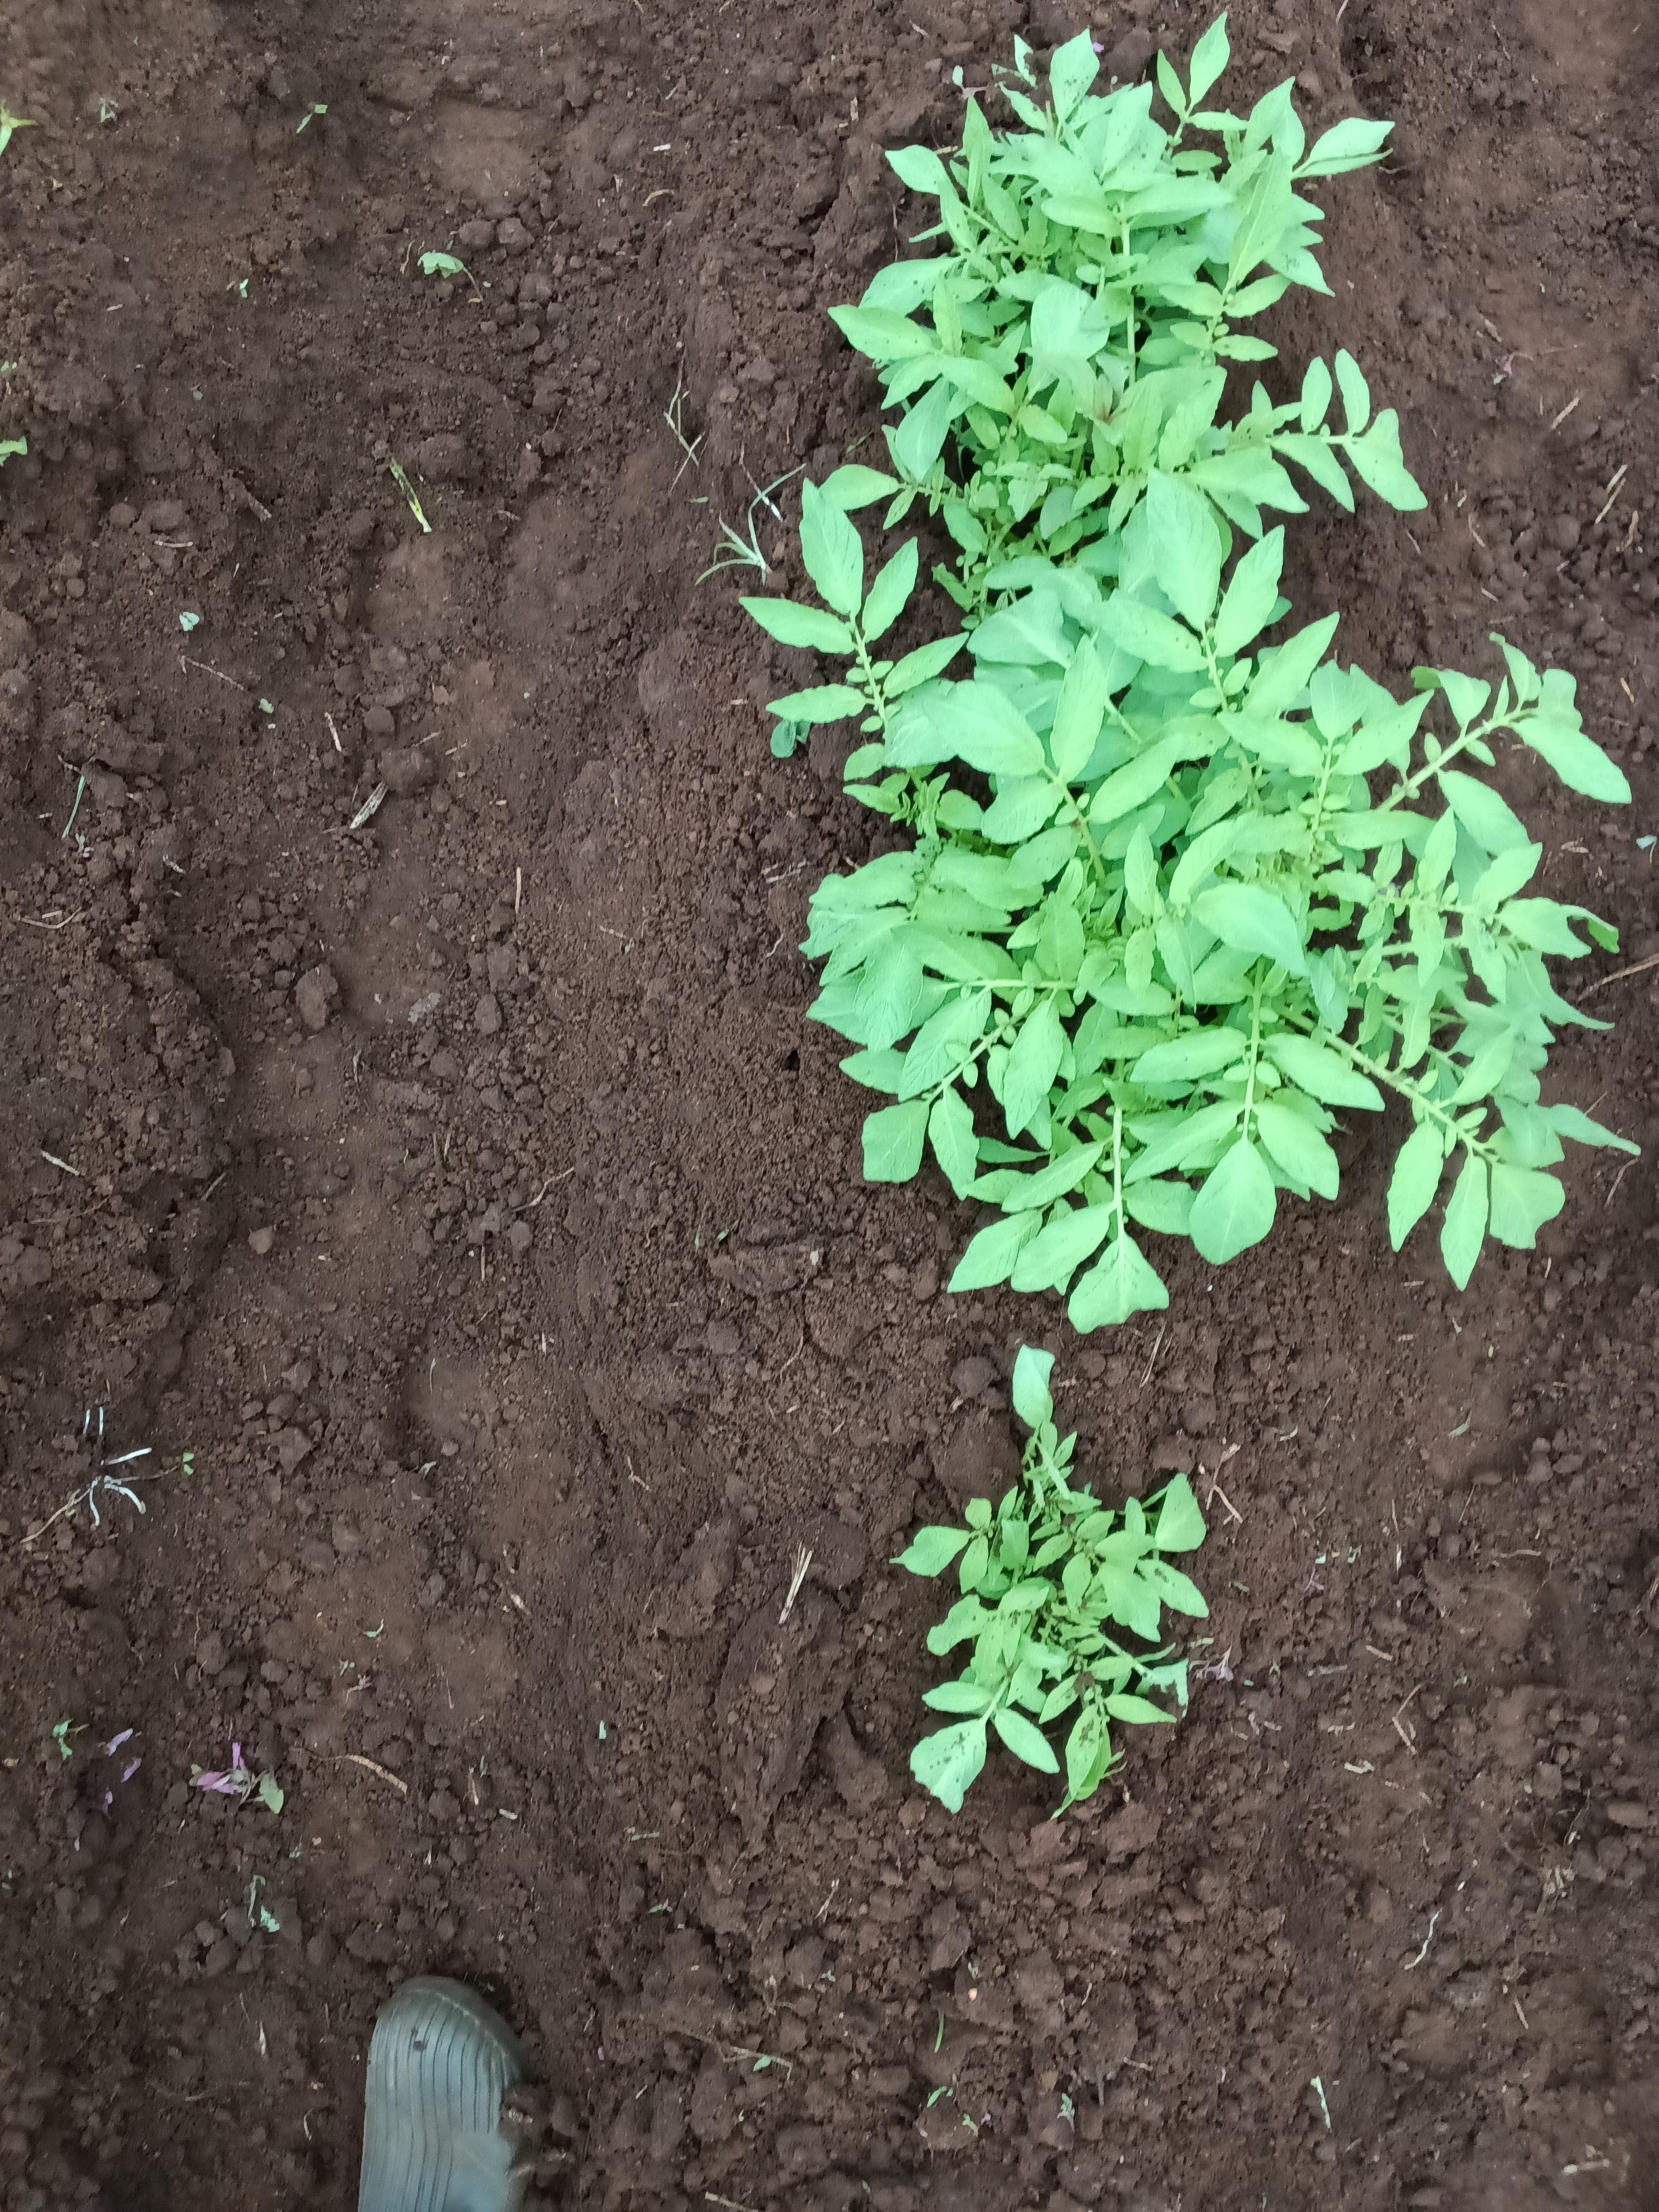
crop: potato
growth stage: sprouting emergence
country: Kenya
